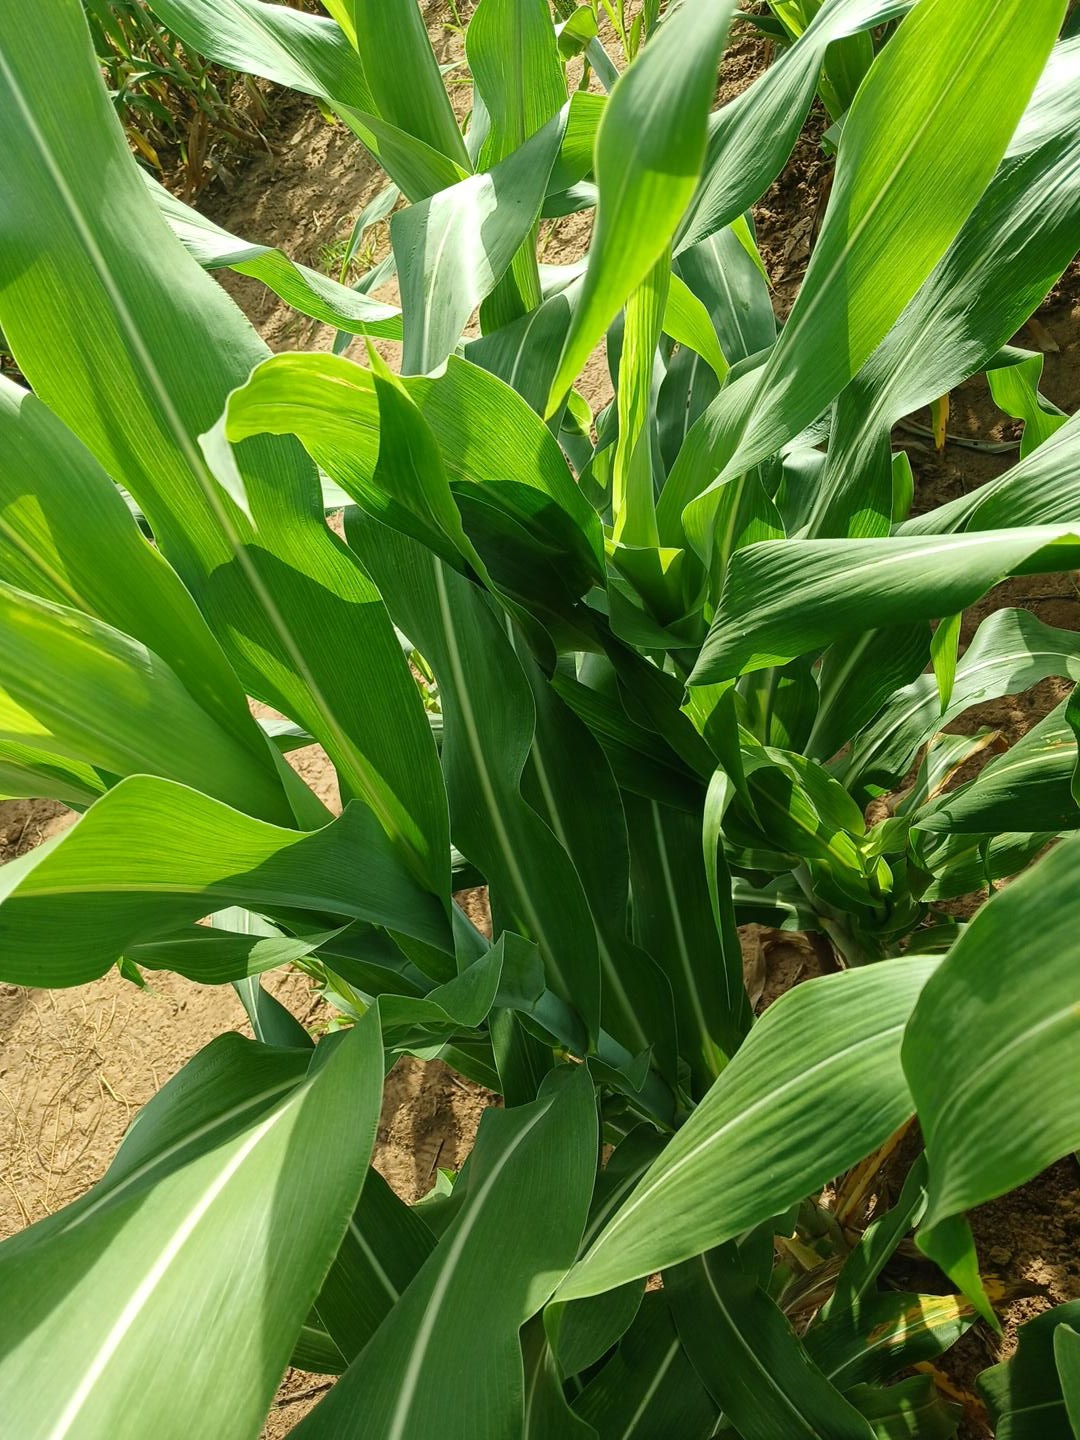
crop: sorghum
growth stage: vegetative
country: Senegal
